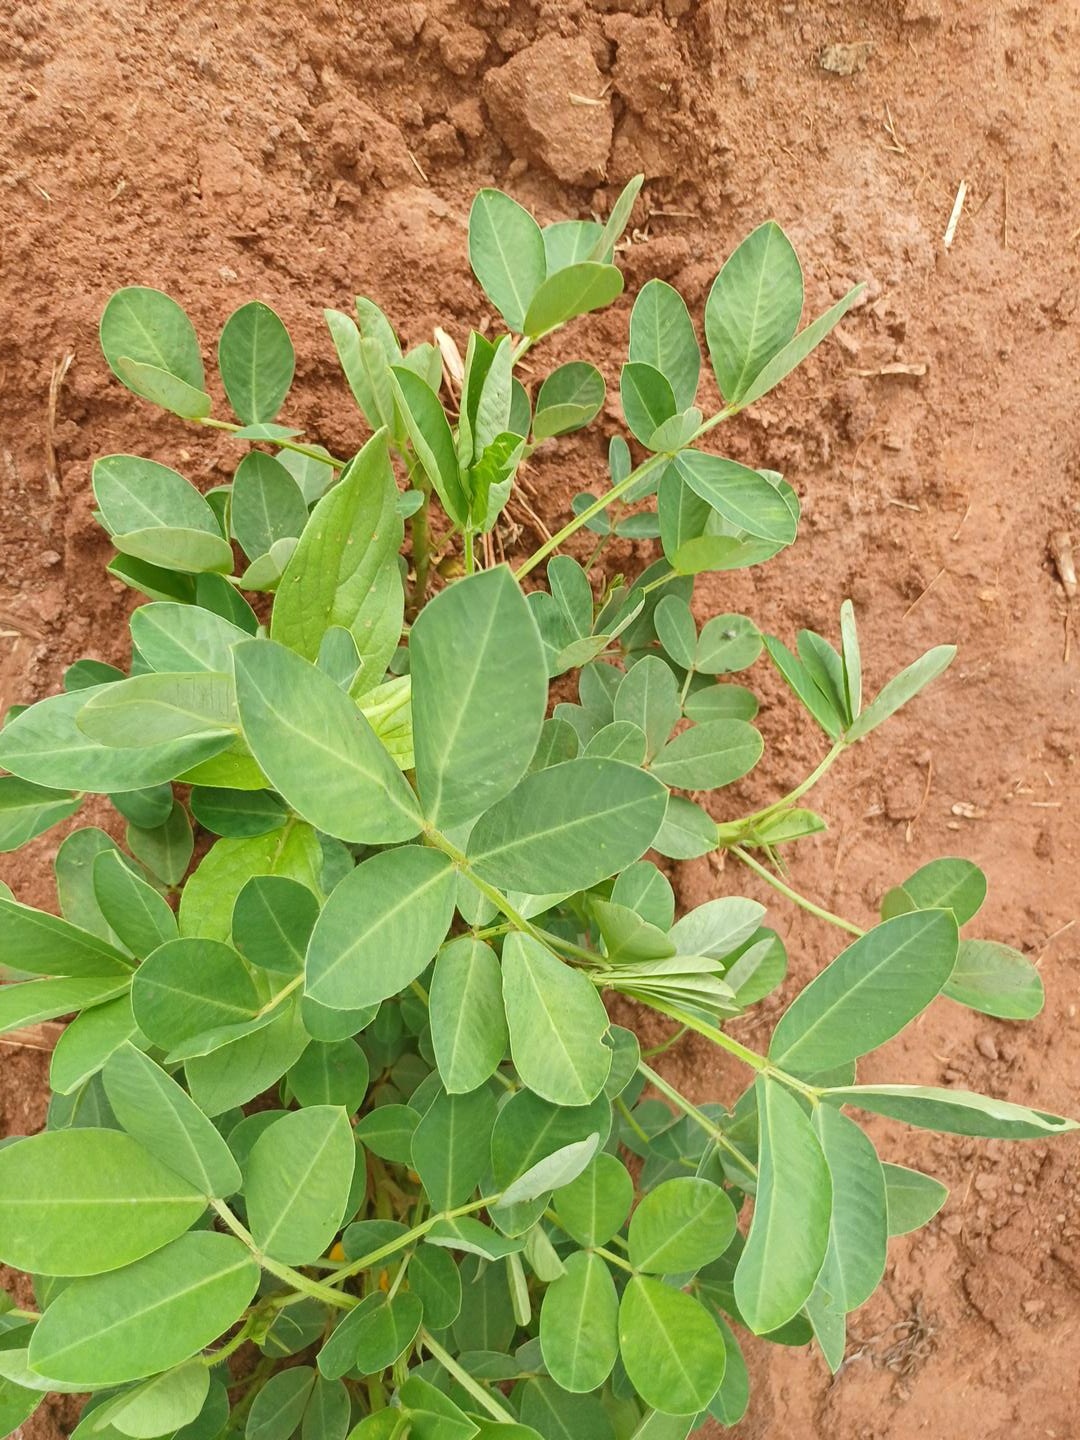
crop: groundnut
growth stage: flowering
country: Kenya
